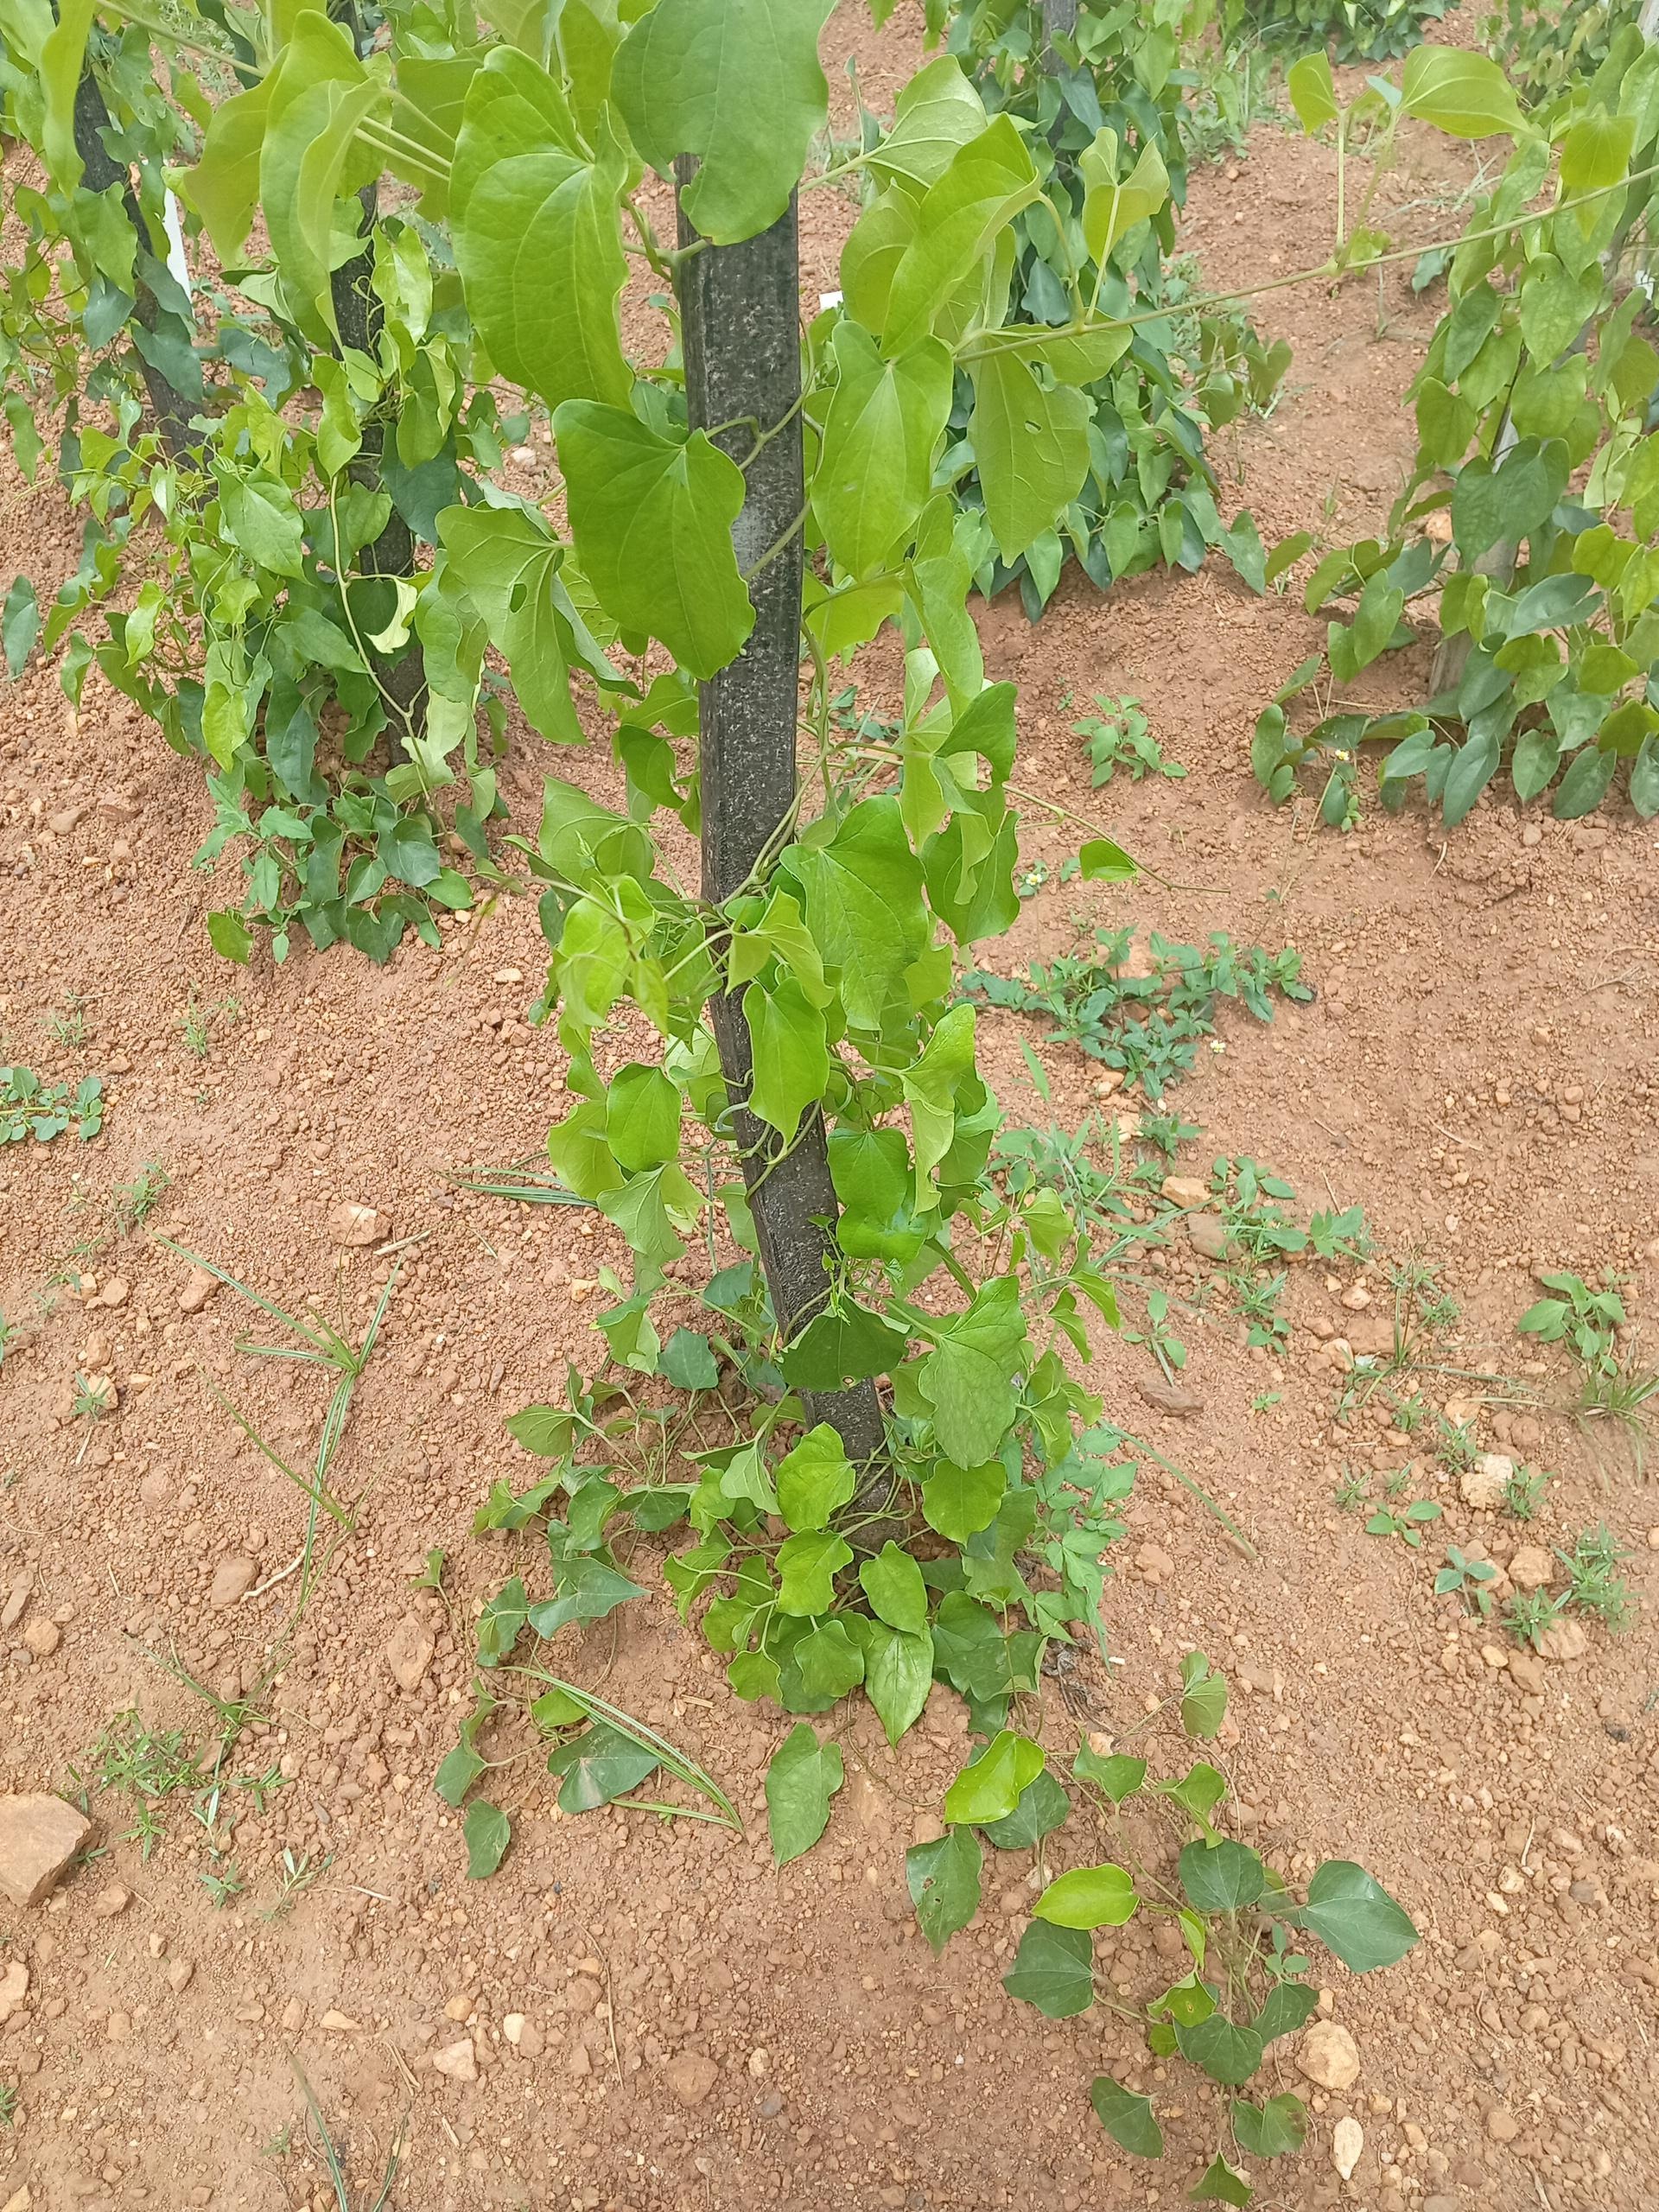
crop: yam
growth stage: vegetative
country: Nigeria
